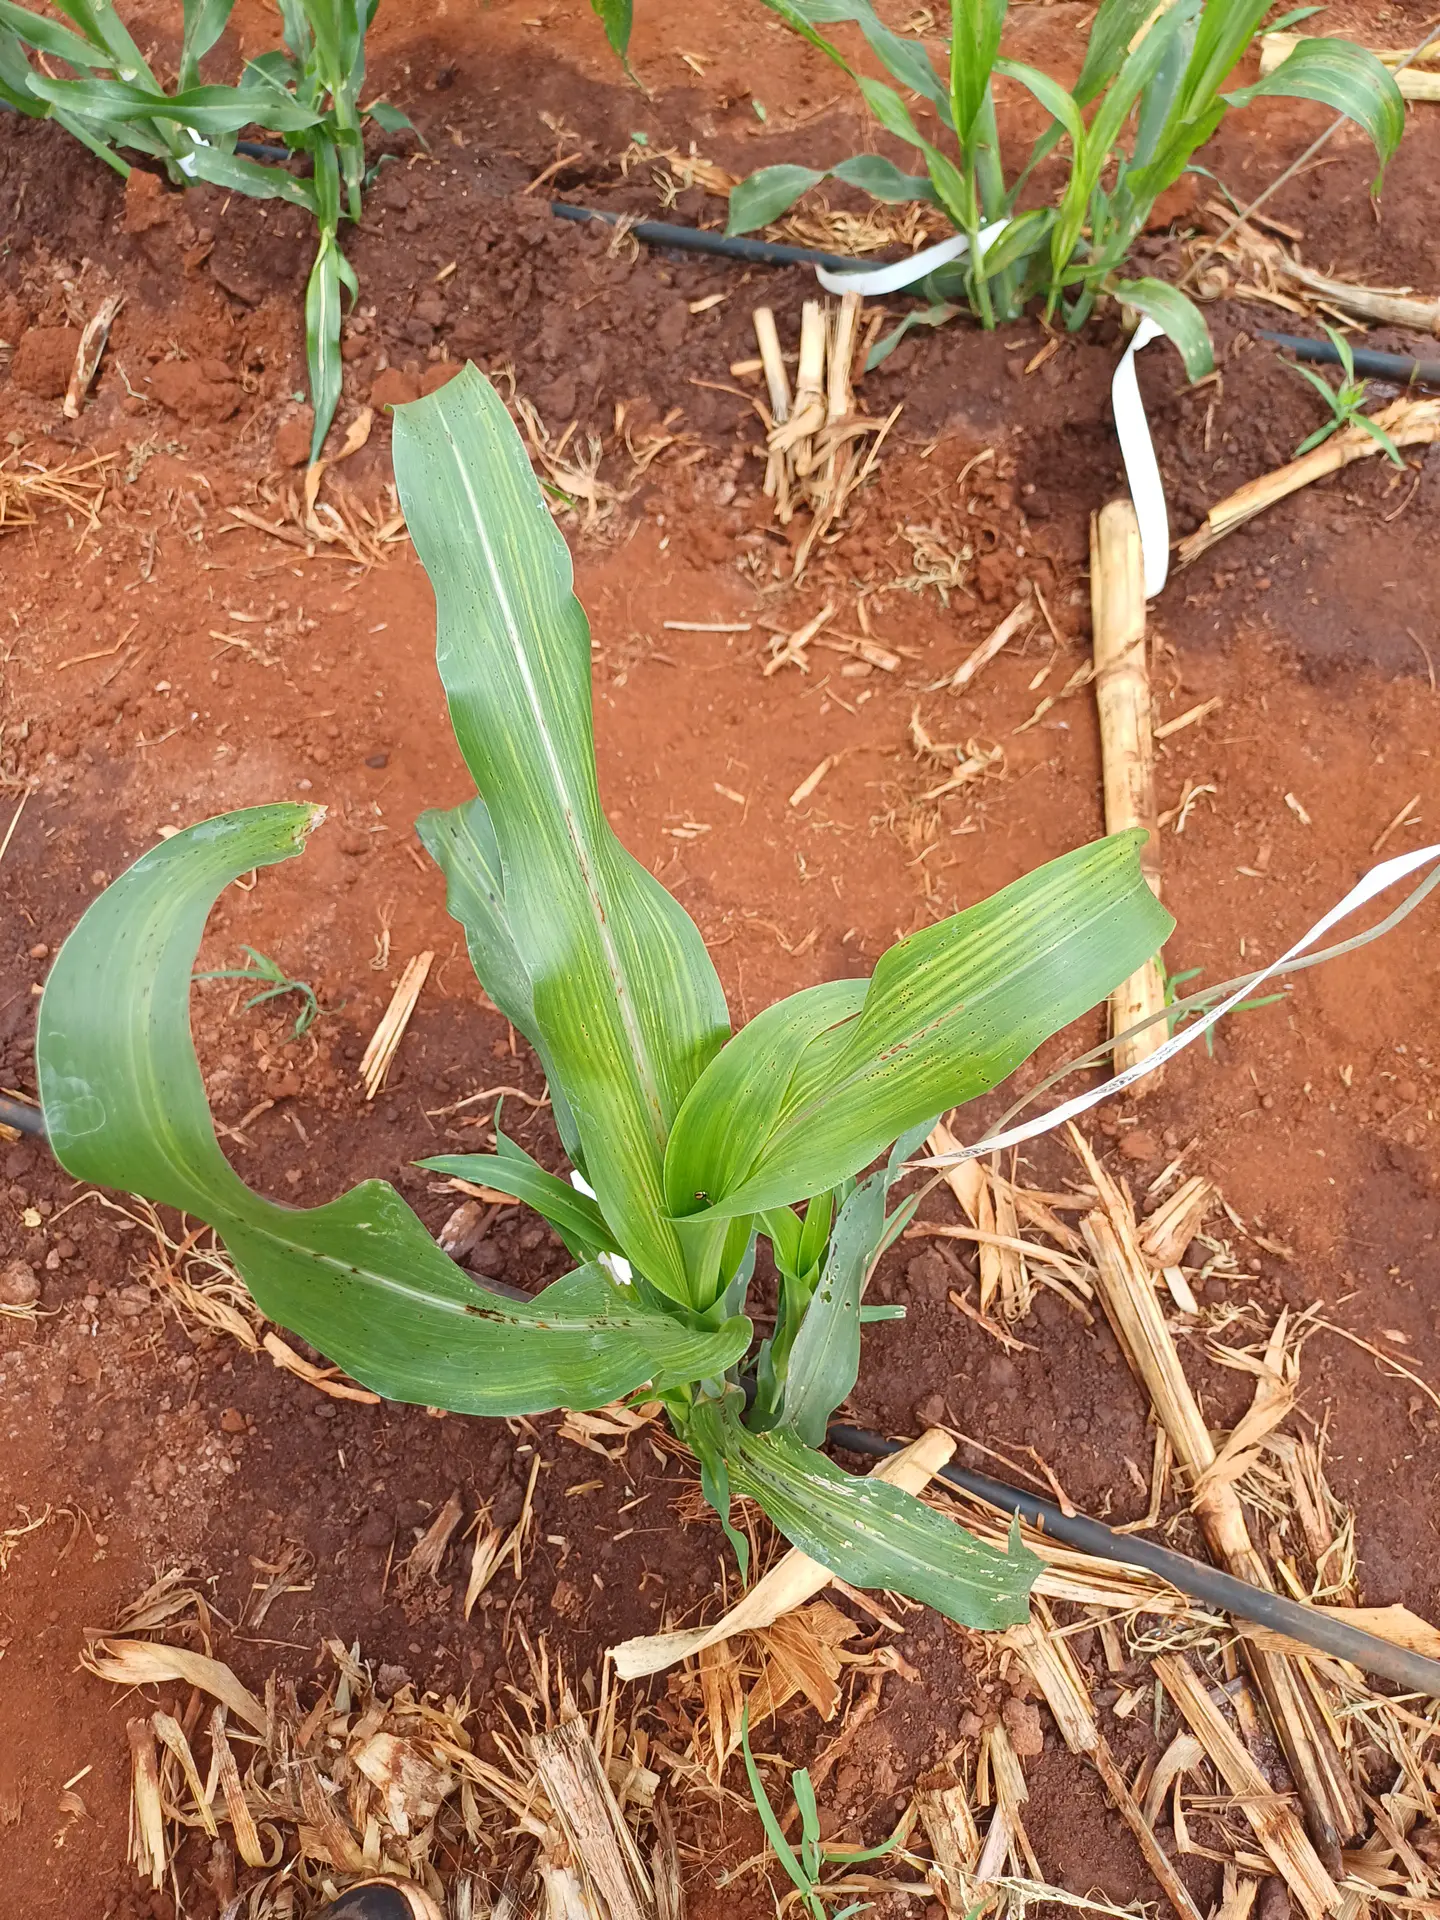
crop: sorghum
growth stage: vegetative
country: Kenya
